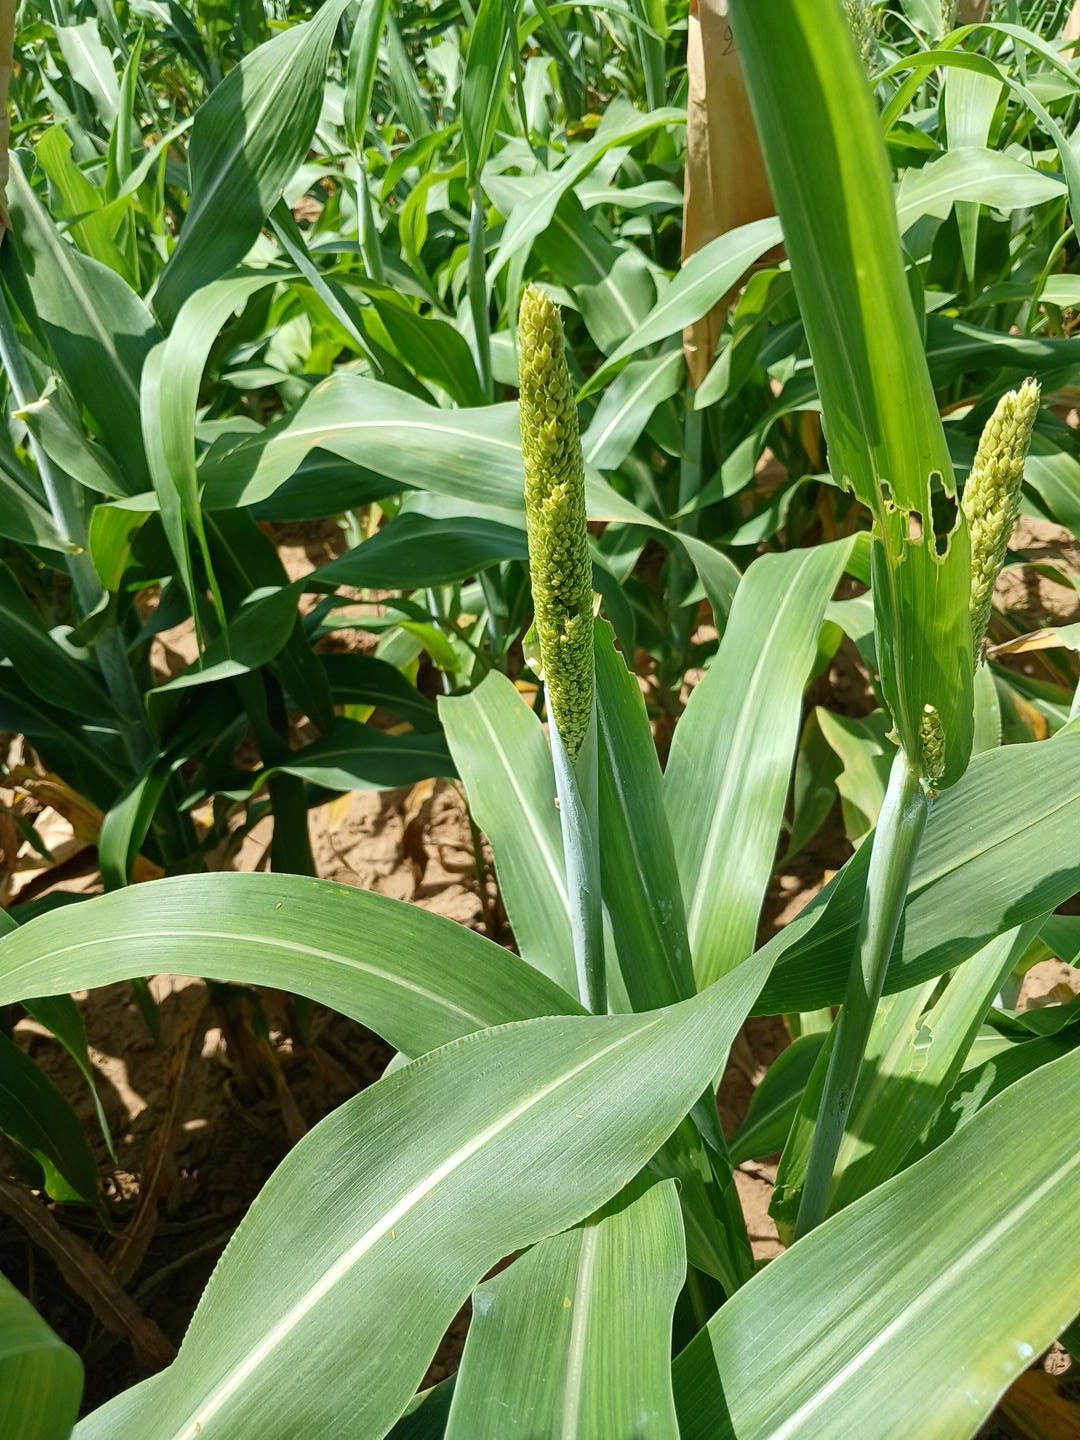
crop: sorghum
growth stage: heading tuber
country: Senegal
